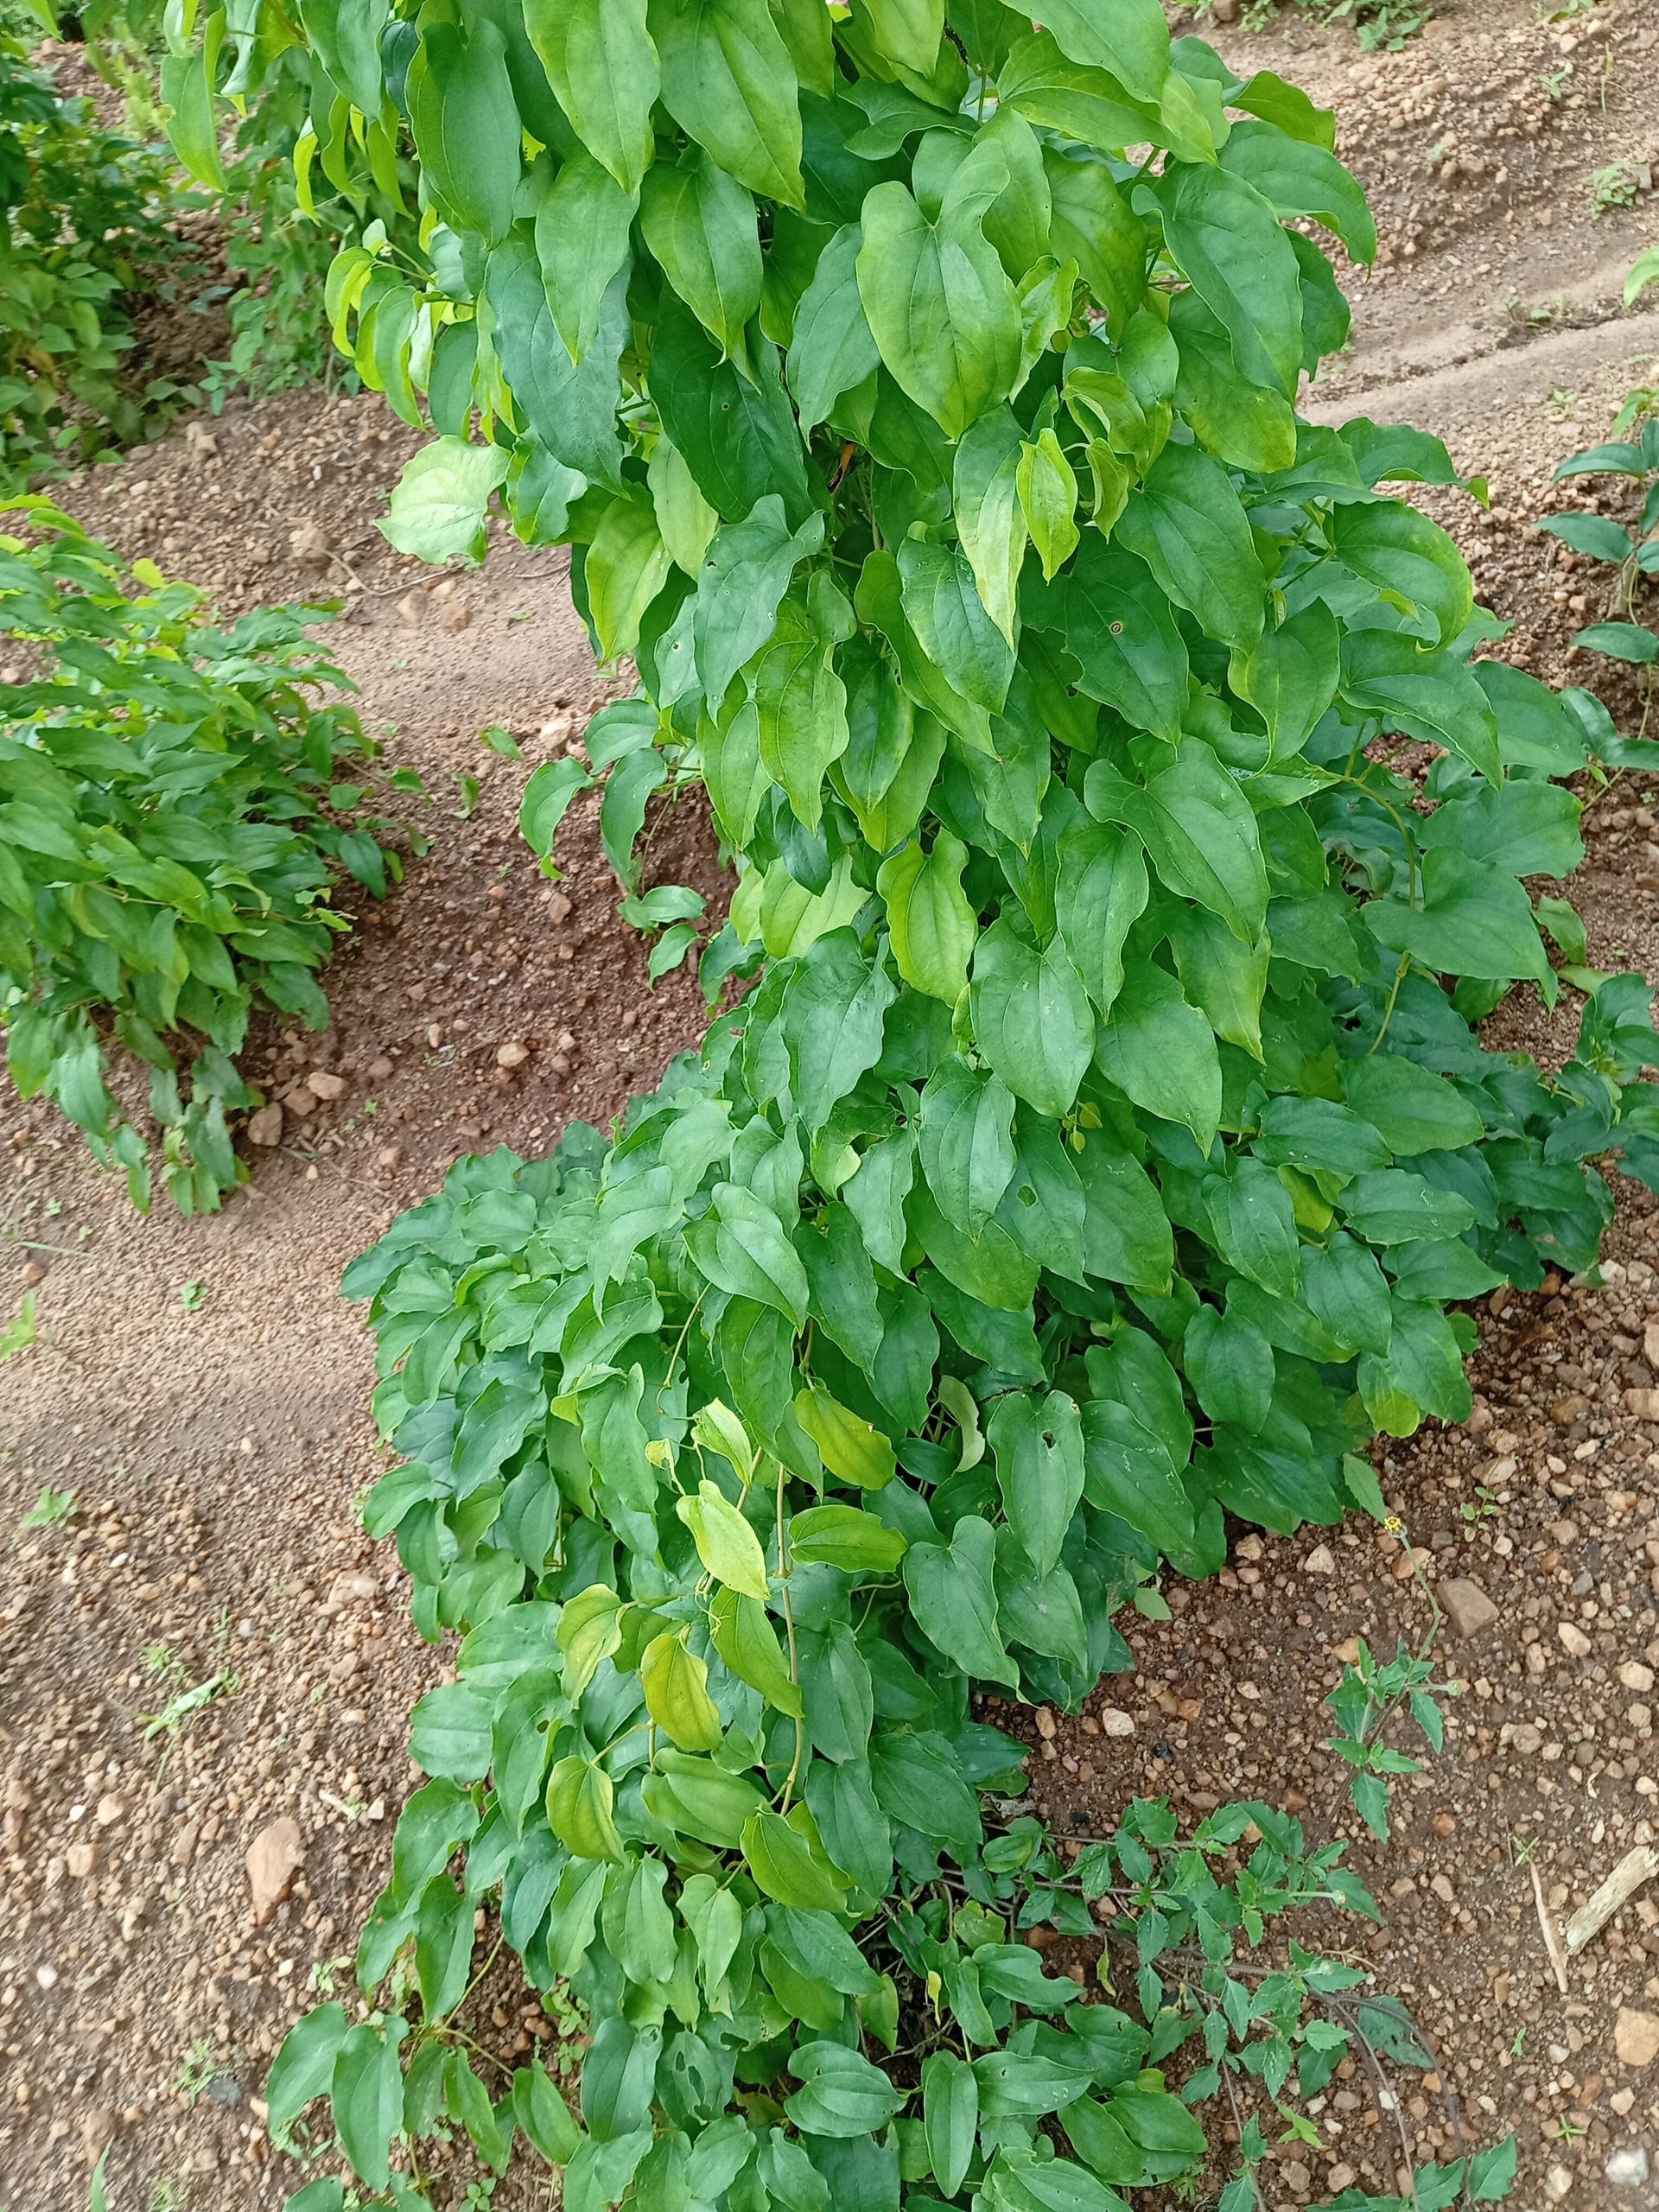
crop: yam
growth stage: vegetative
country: Nigeria
